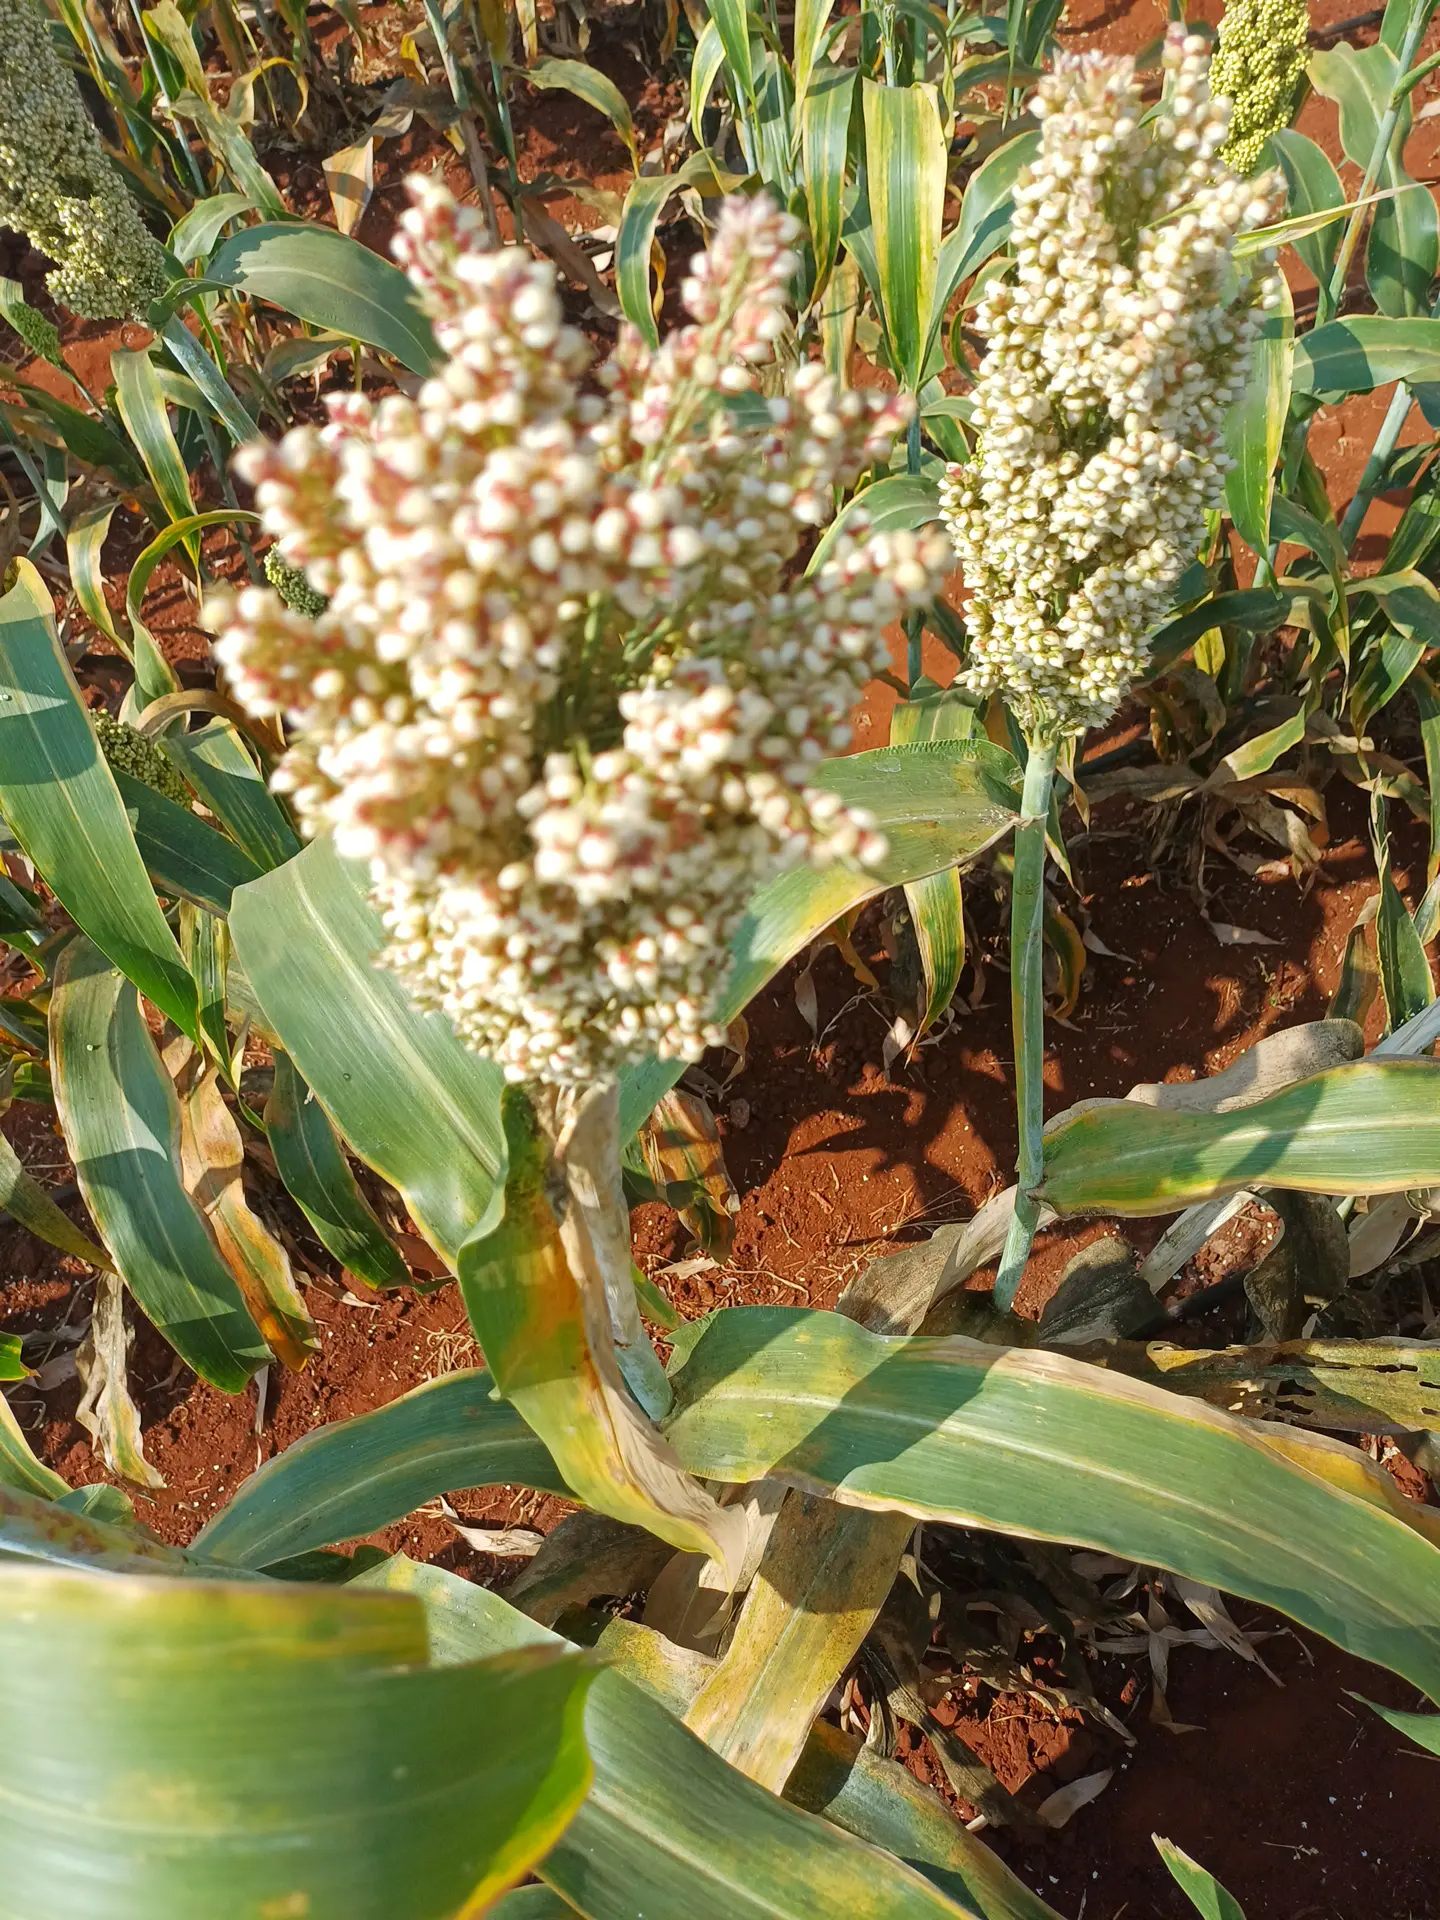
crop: sorghum
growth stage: maturity
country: Kenya
